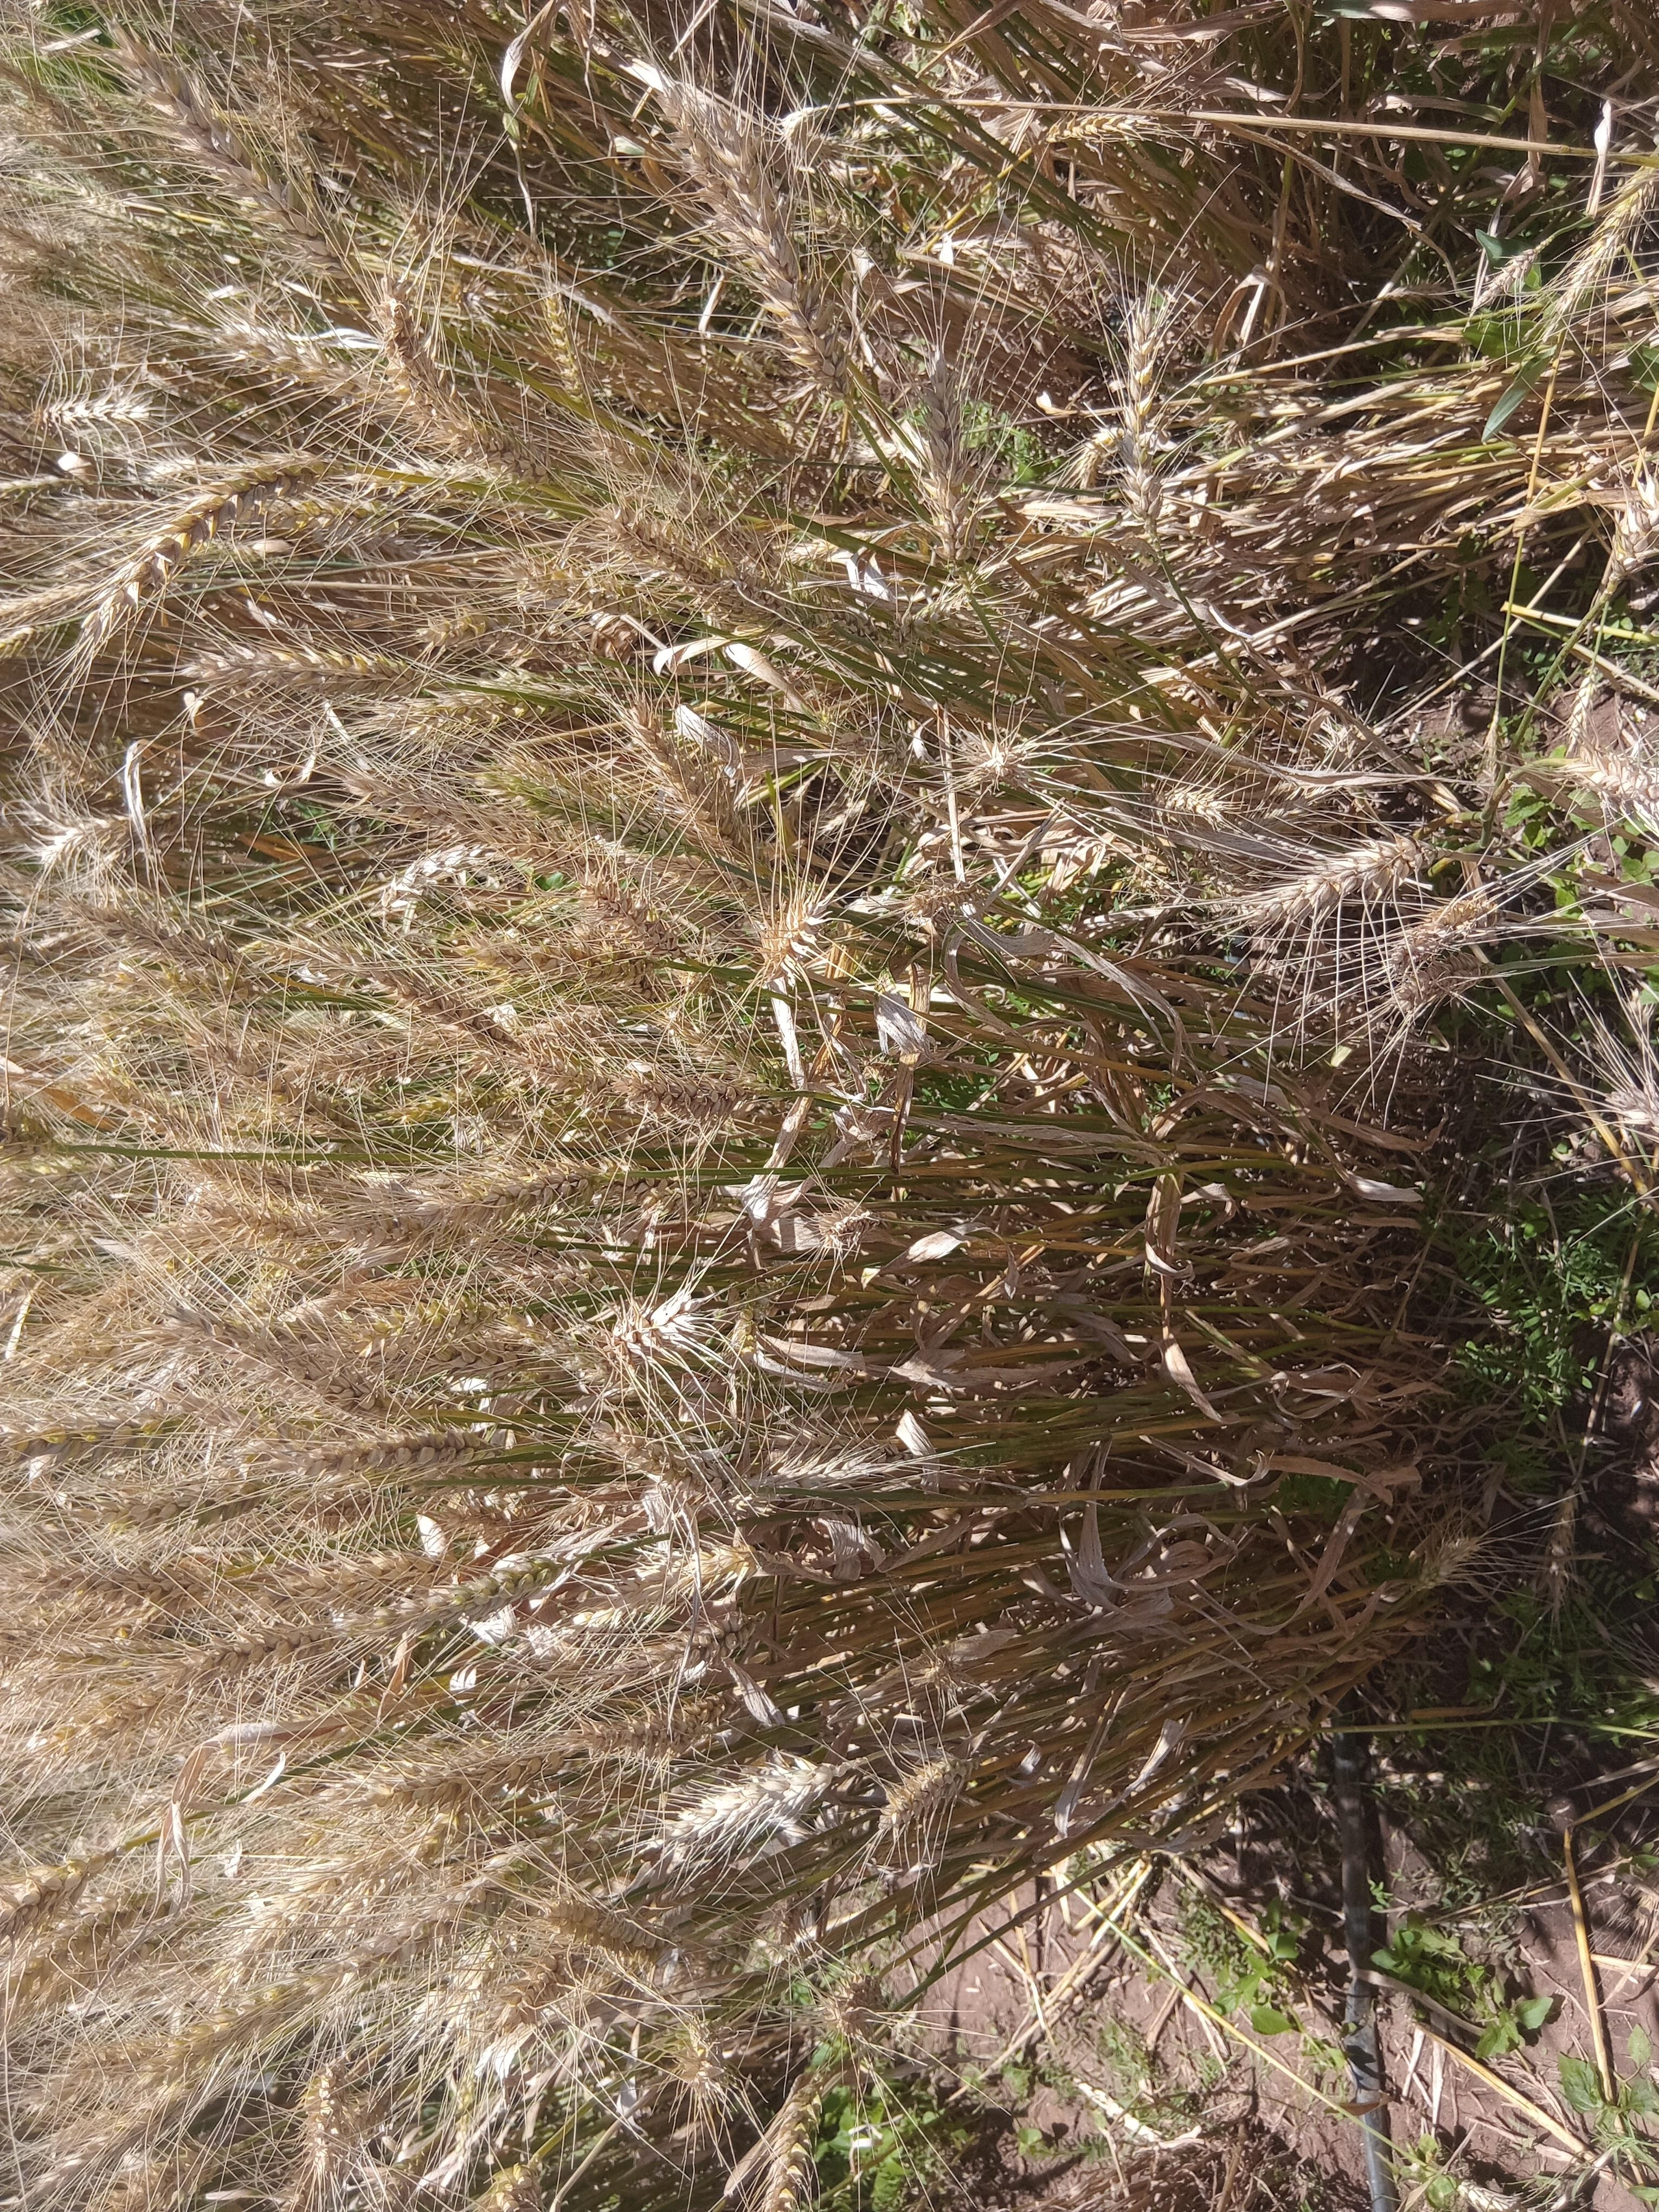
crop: wheat
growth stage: maturity
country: Kenya
